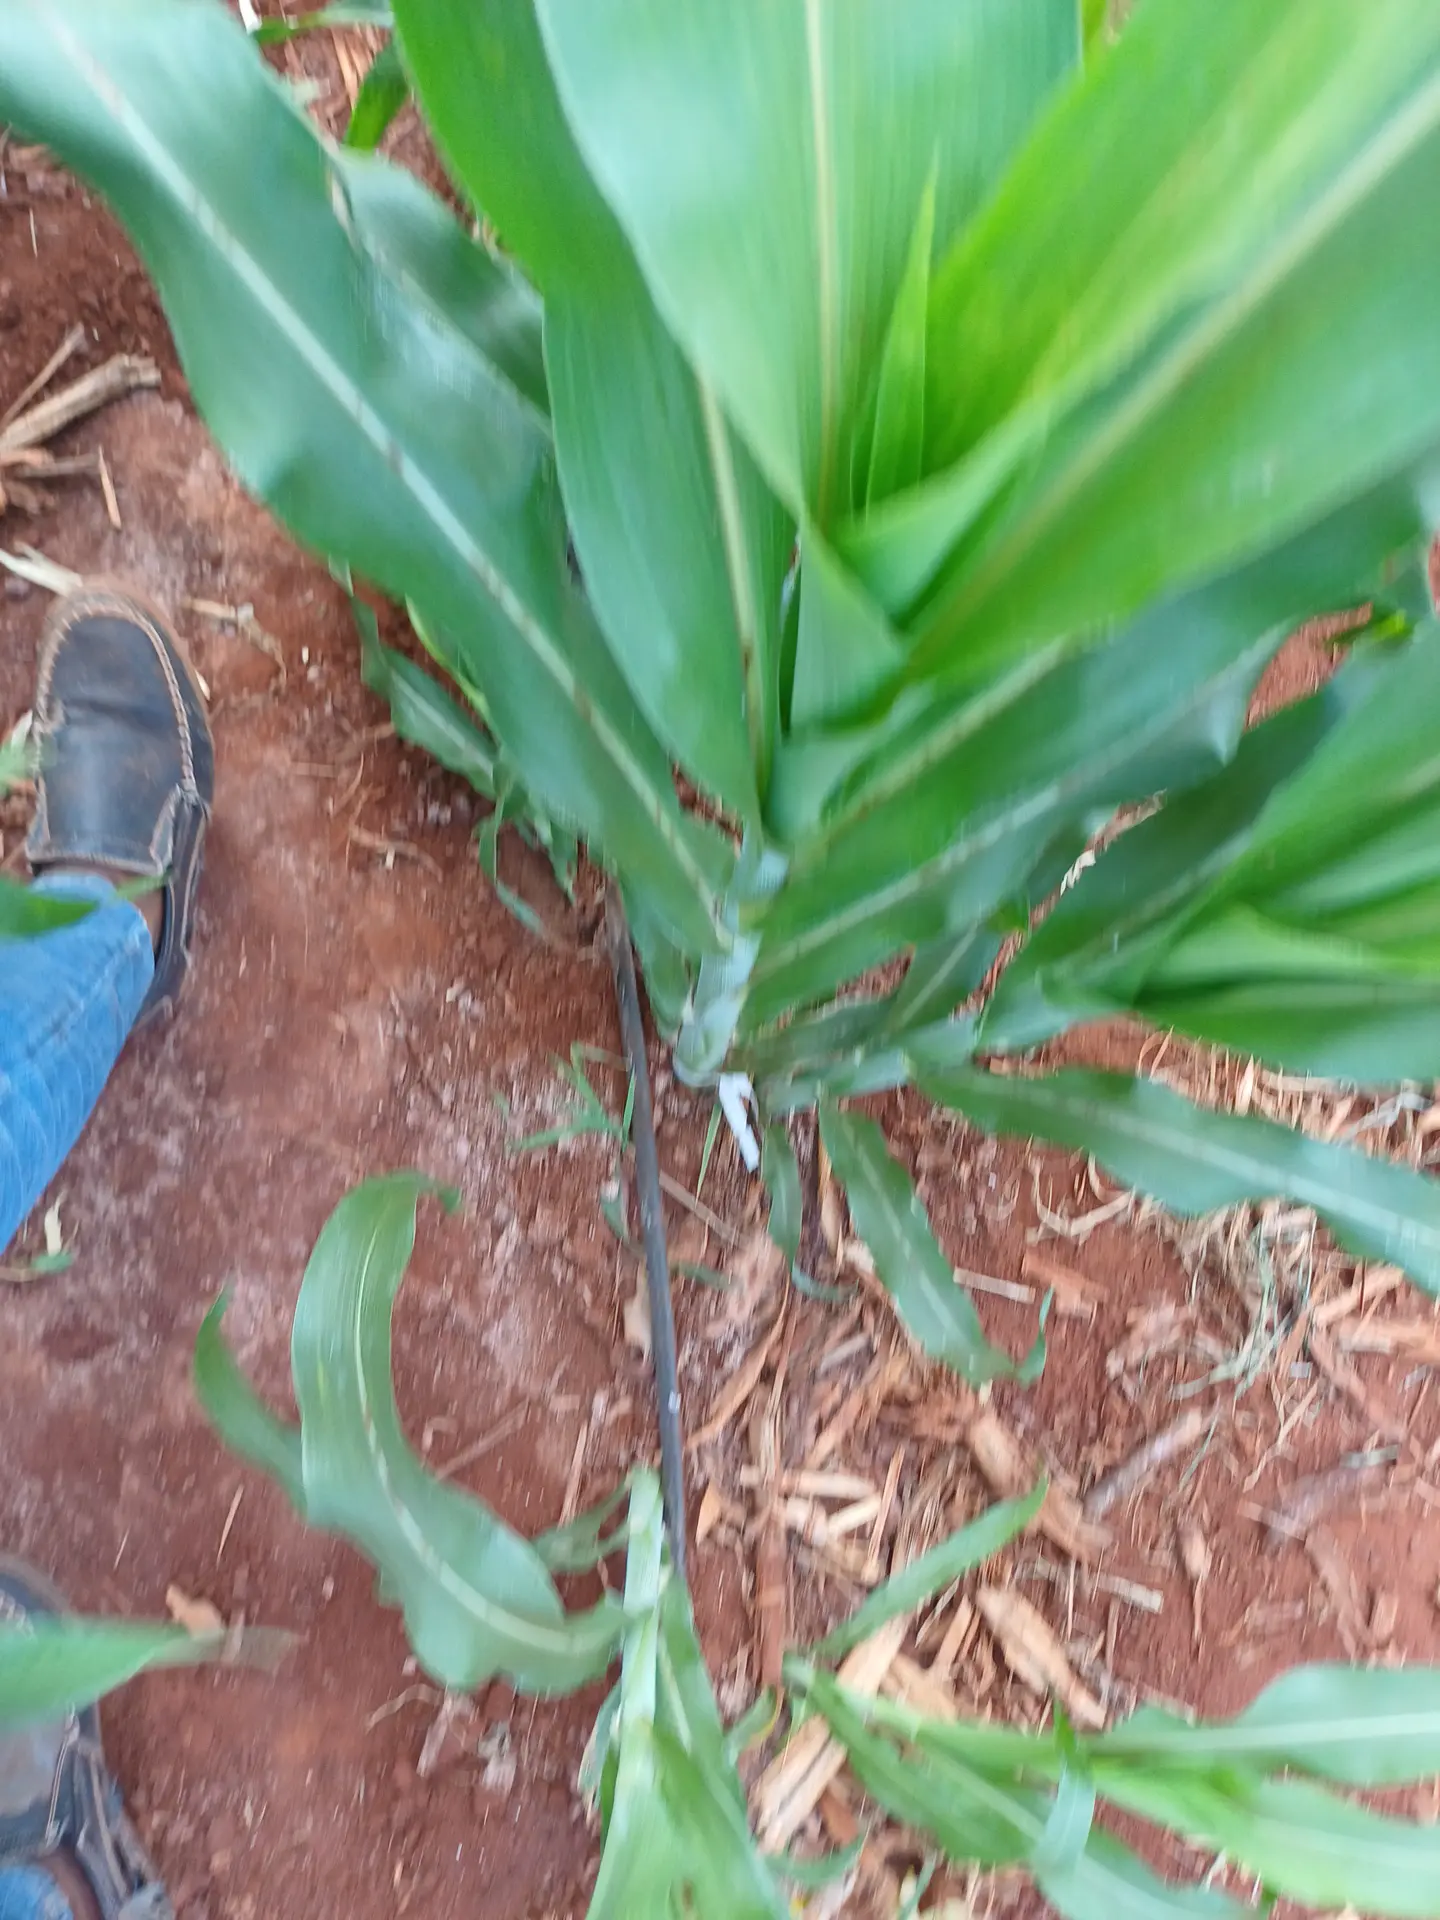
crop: sorghum
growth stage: vegetative
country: Kenya
